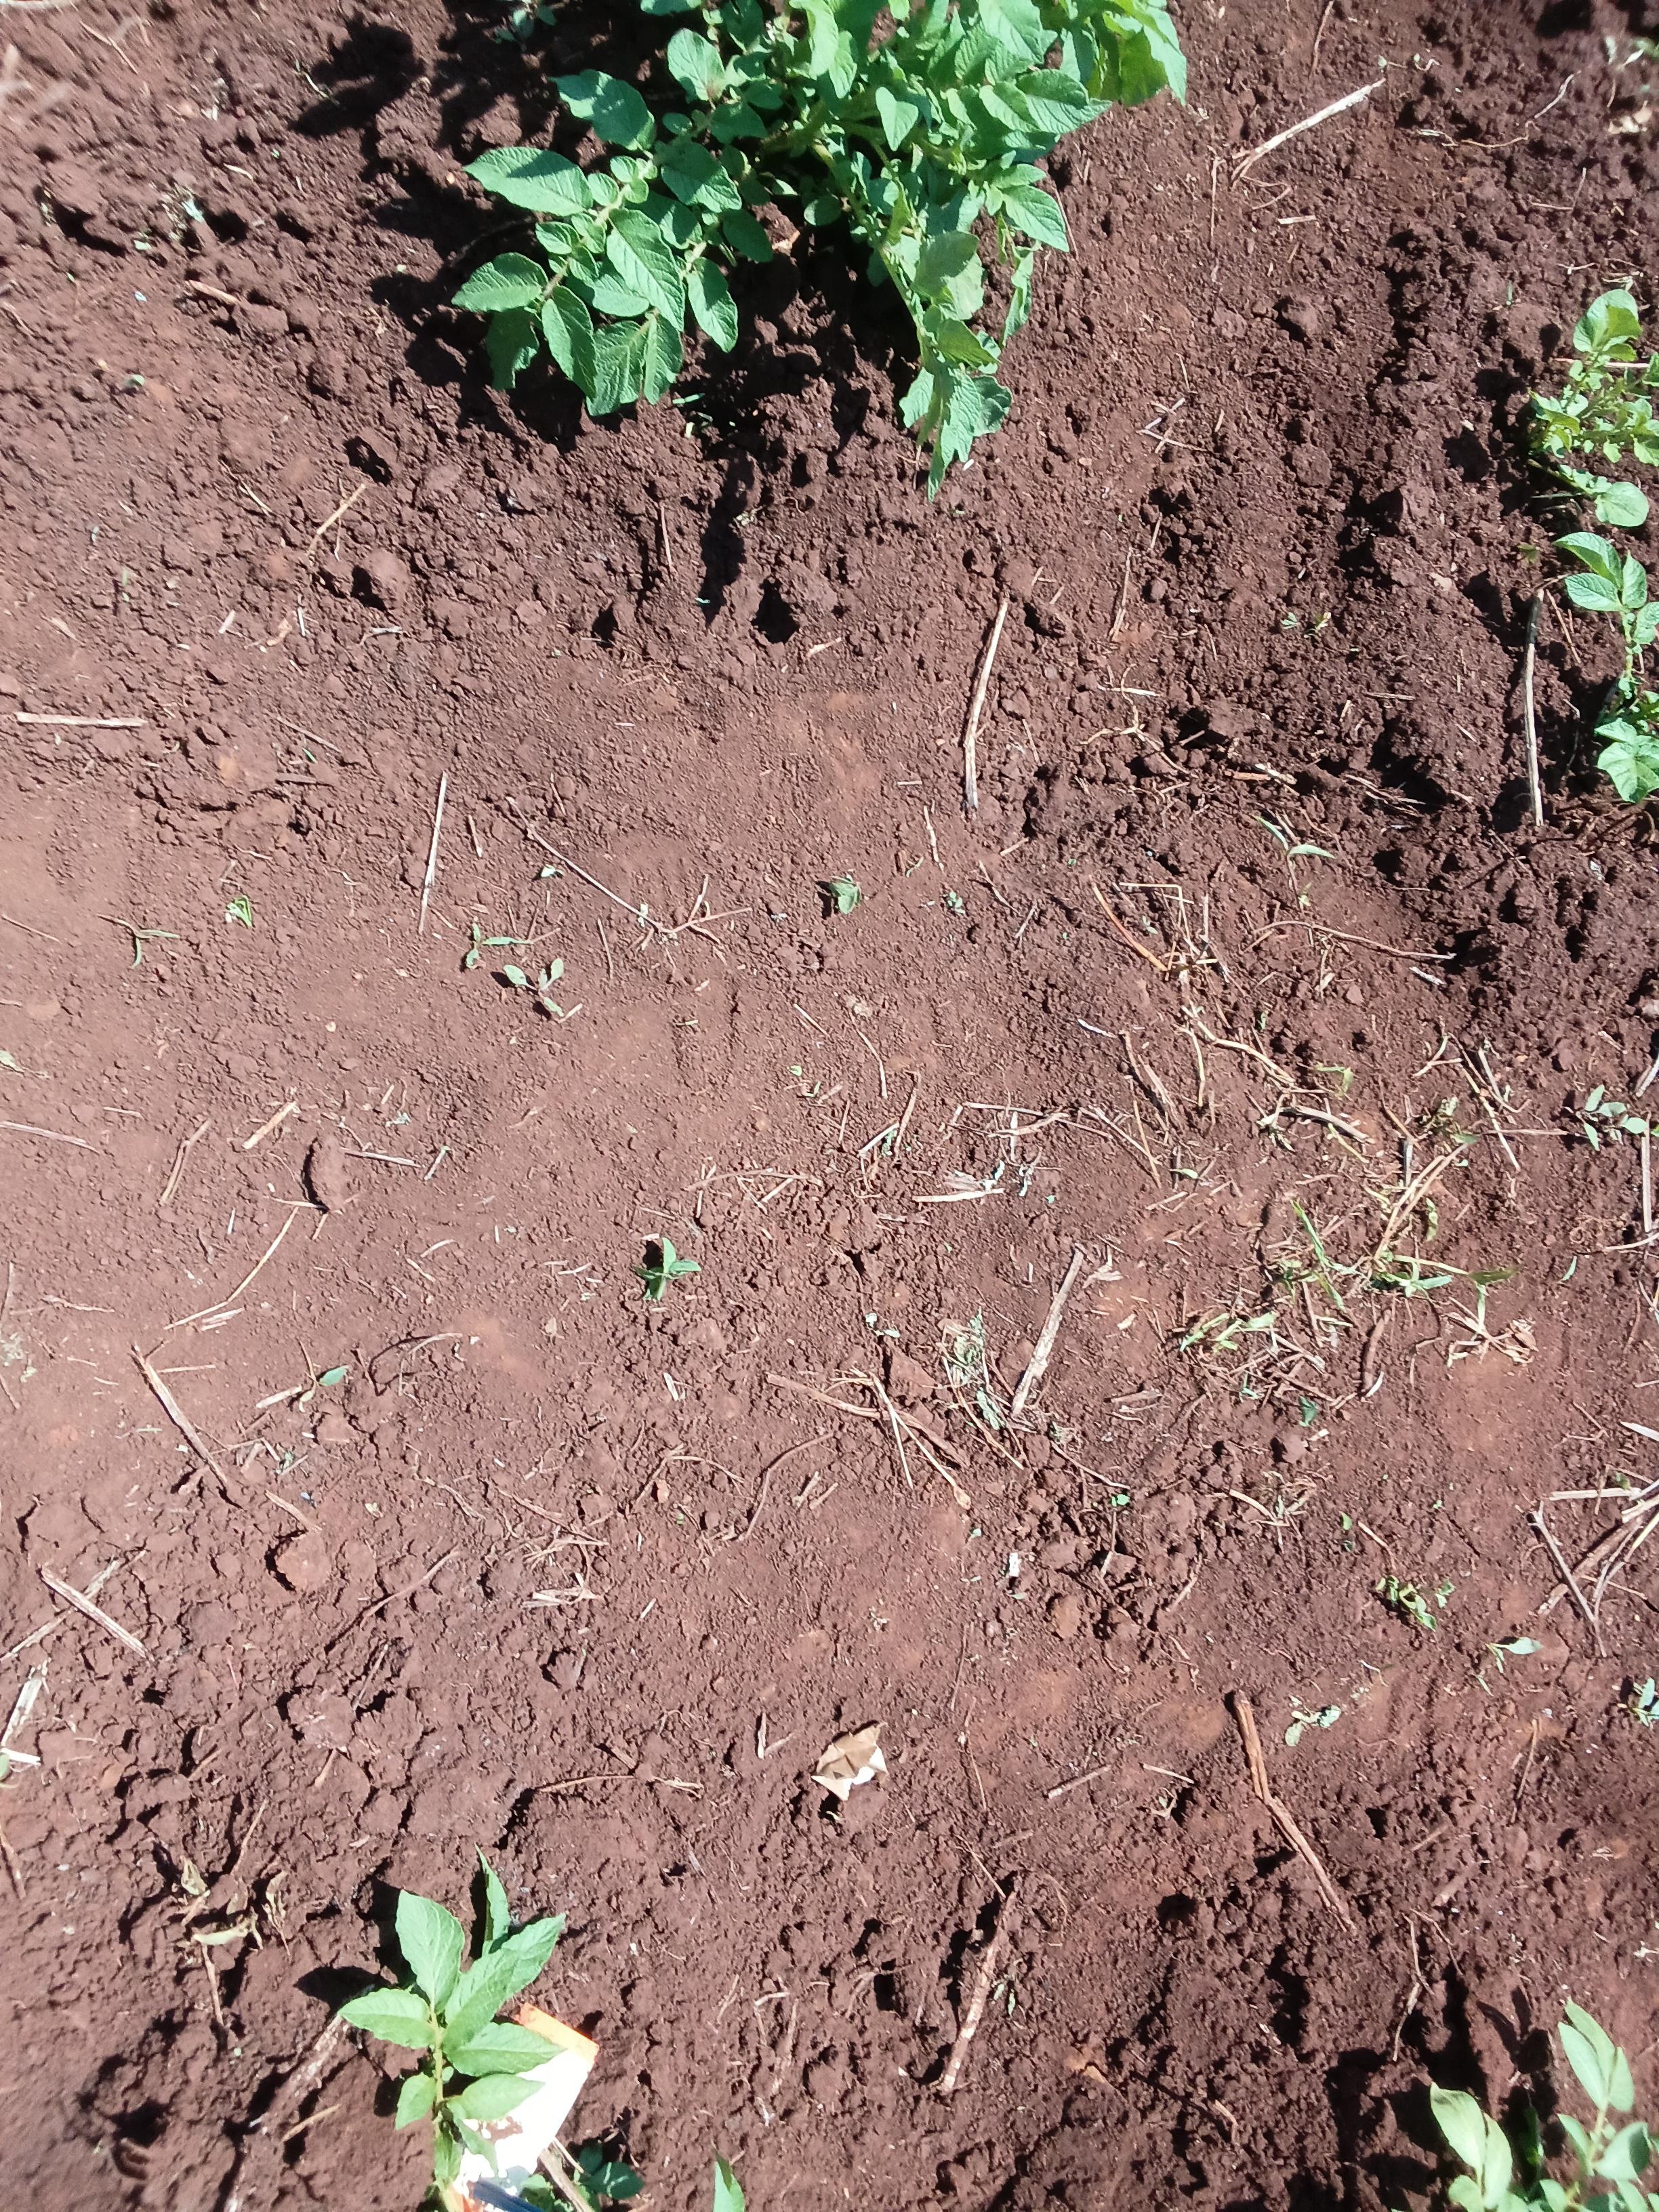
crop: potato
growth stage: vegetative
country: Kenya
